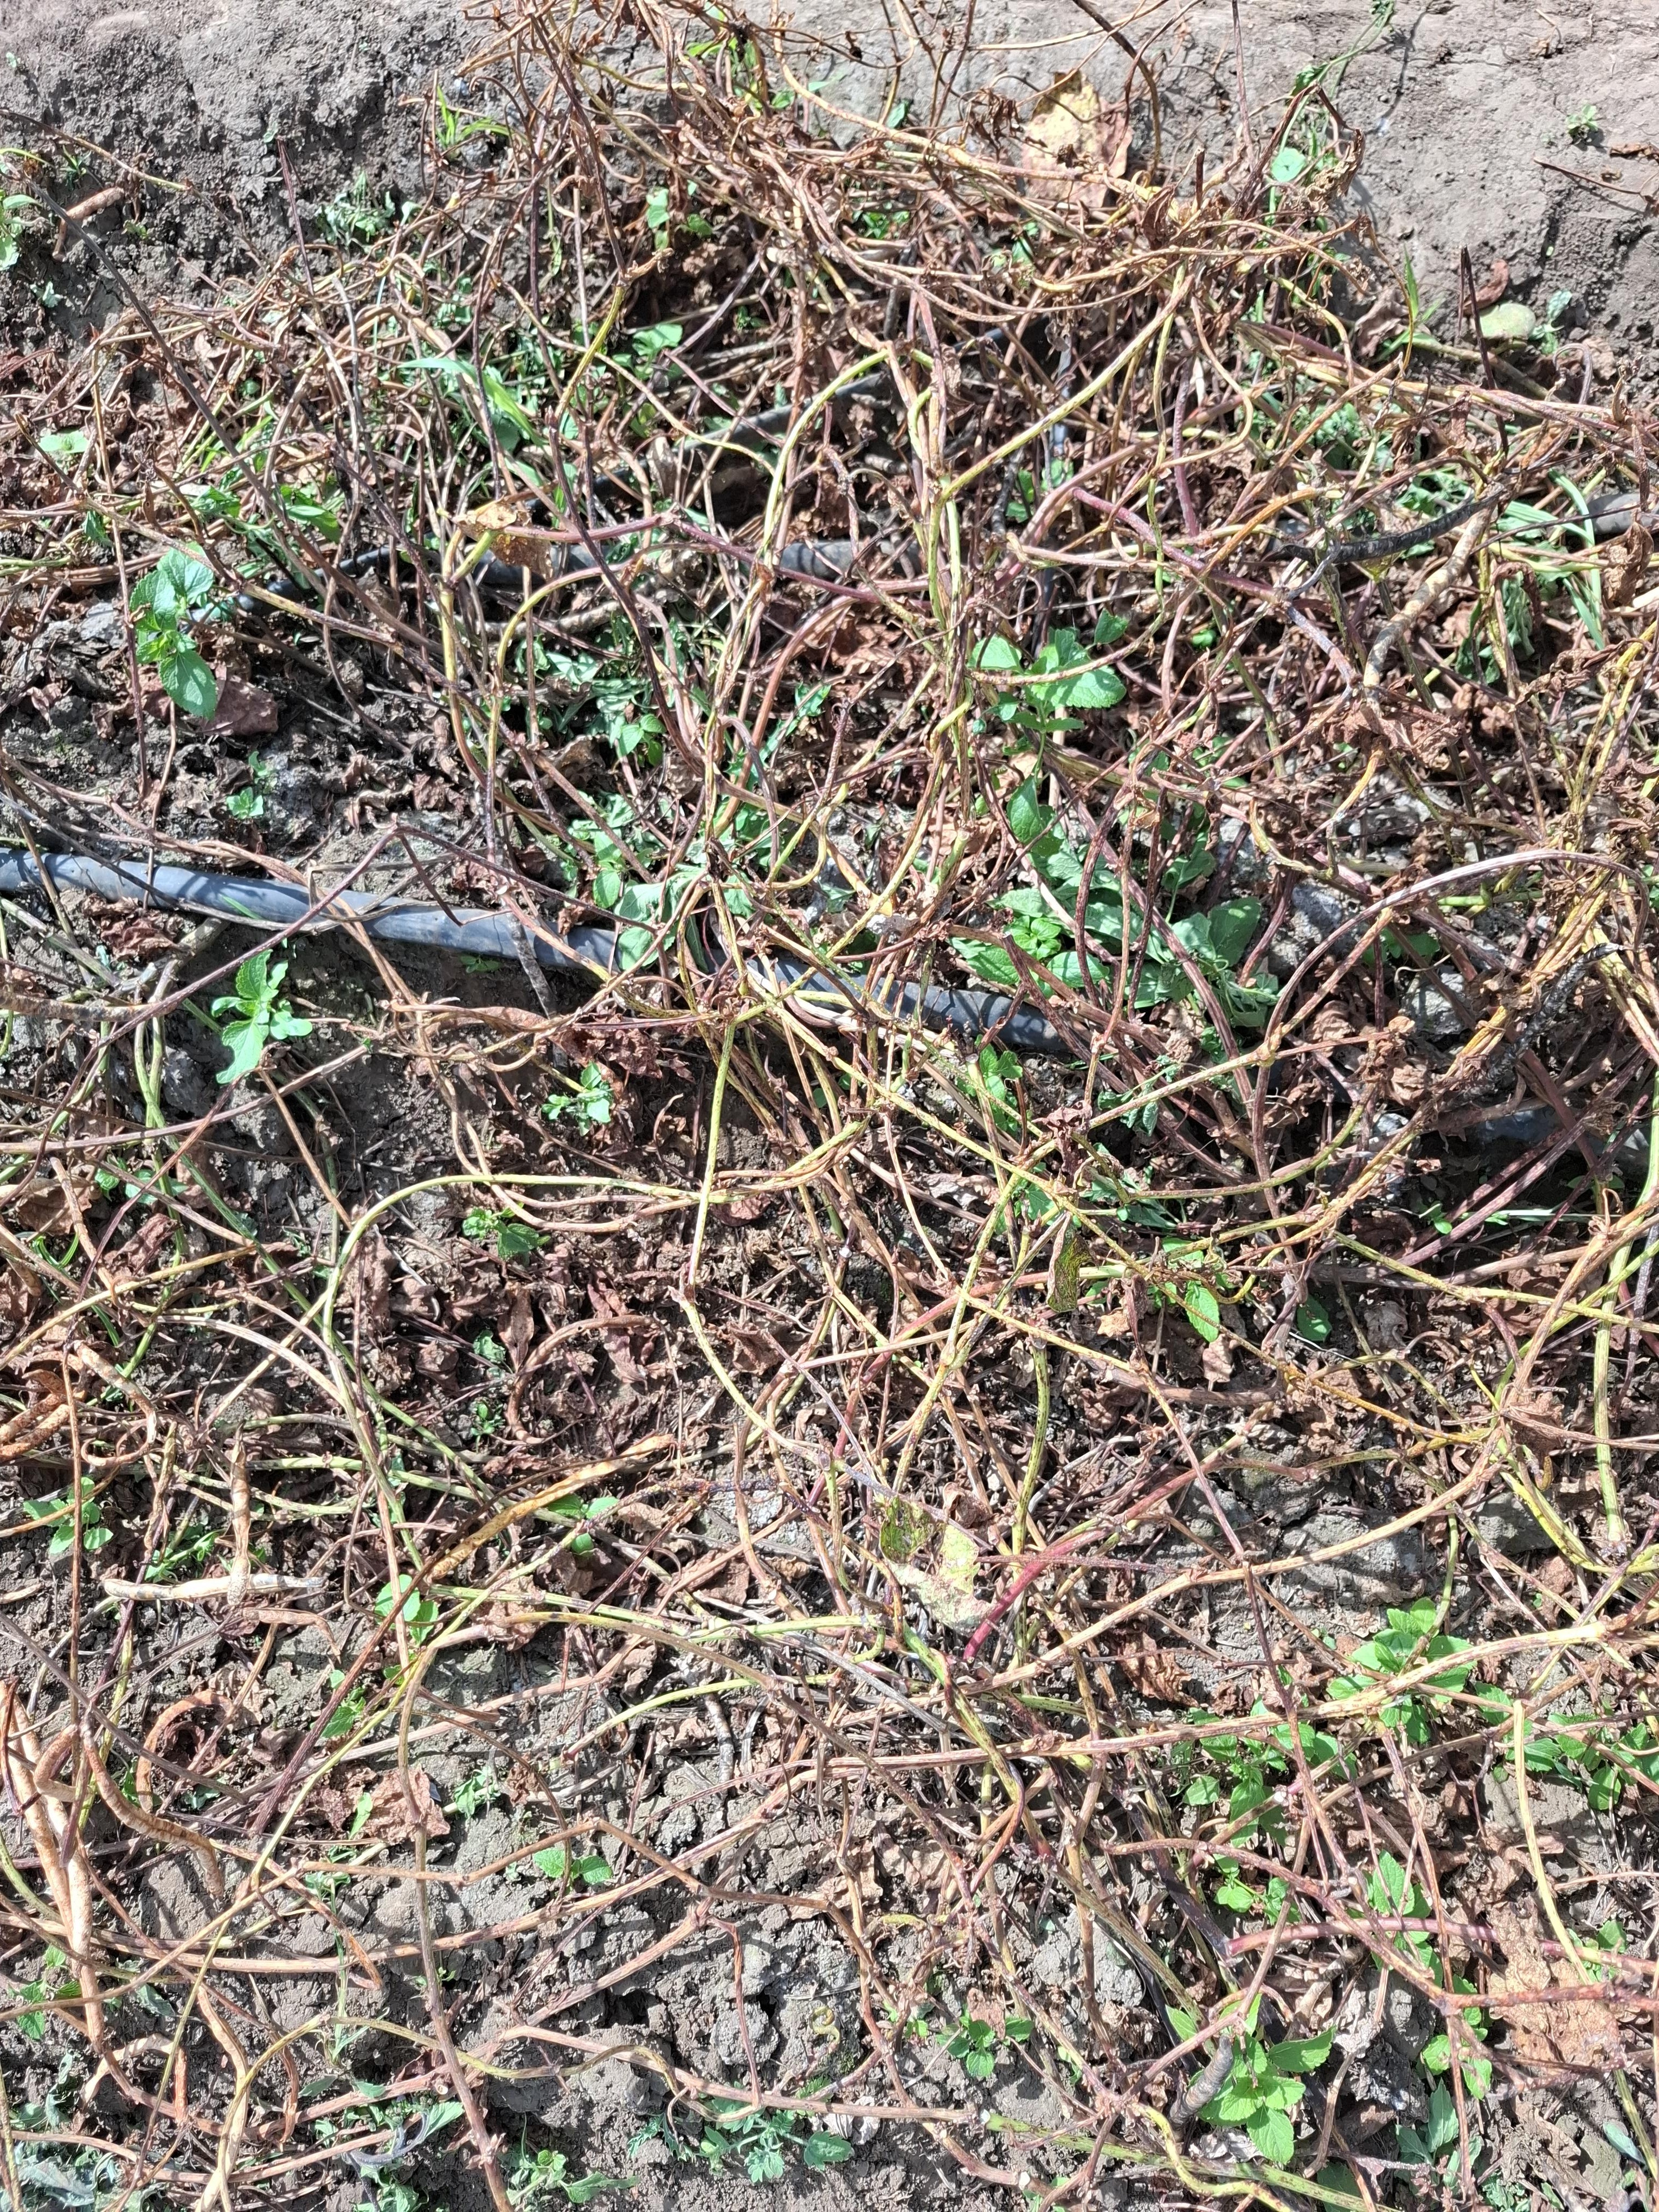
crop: cowpea
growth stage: development pod
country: Tanzania
